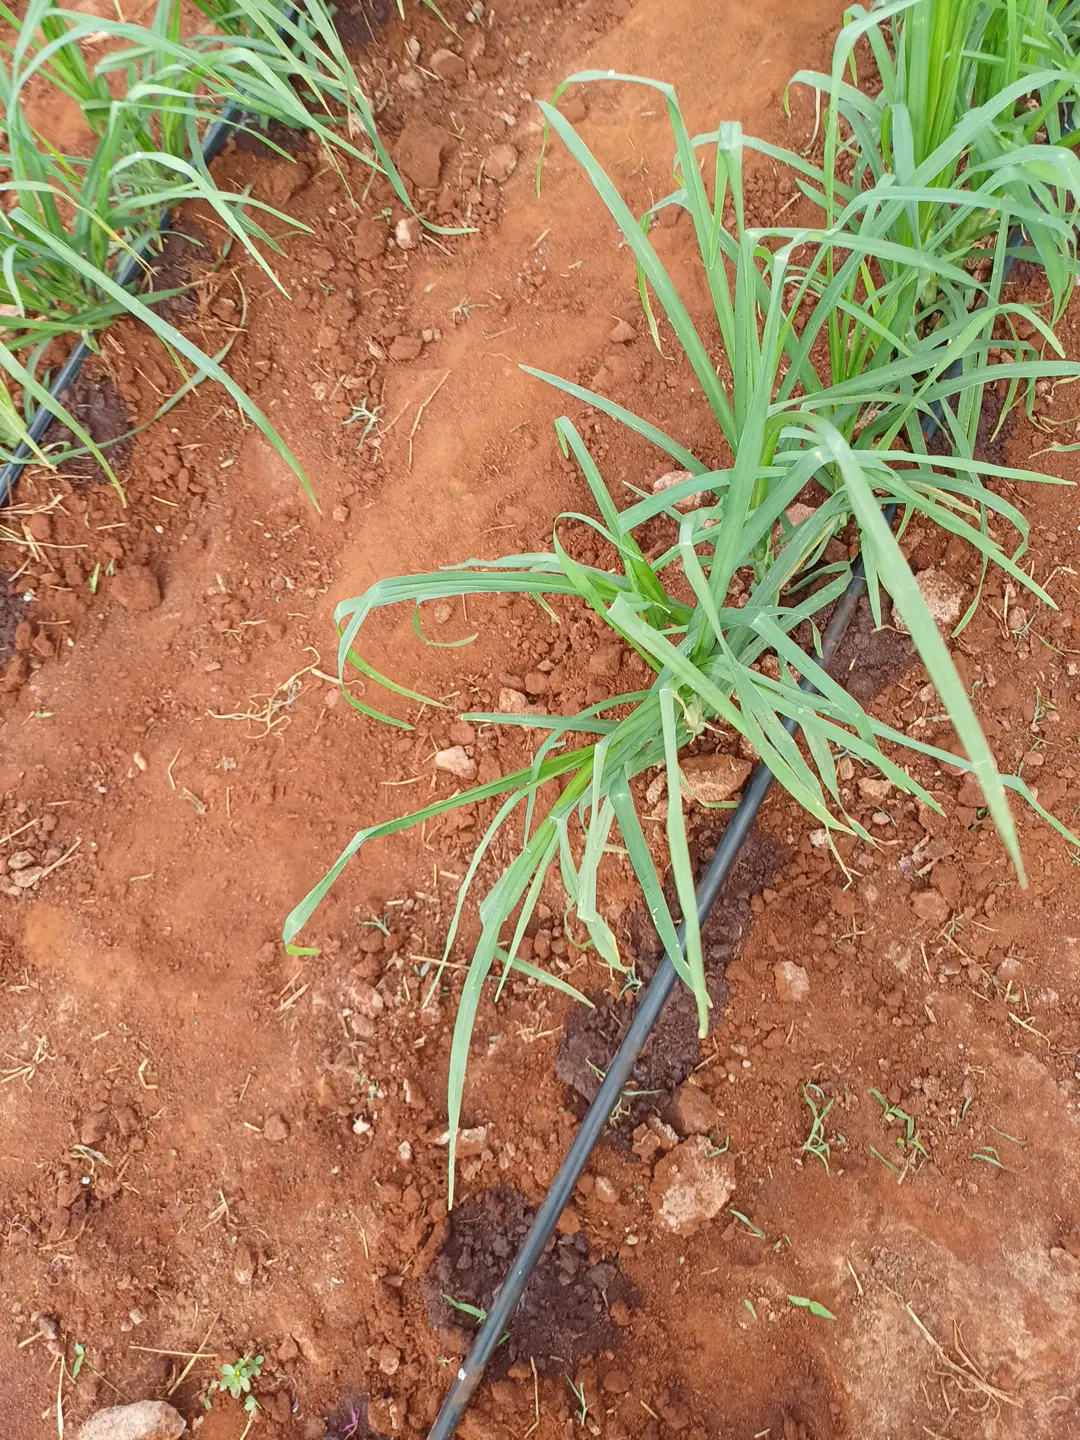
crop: finger millet
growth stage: elongation stem
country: Kenya
